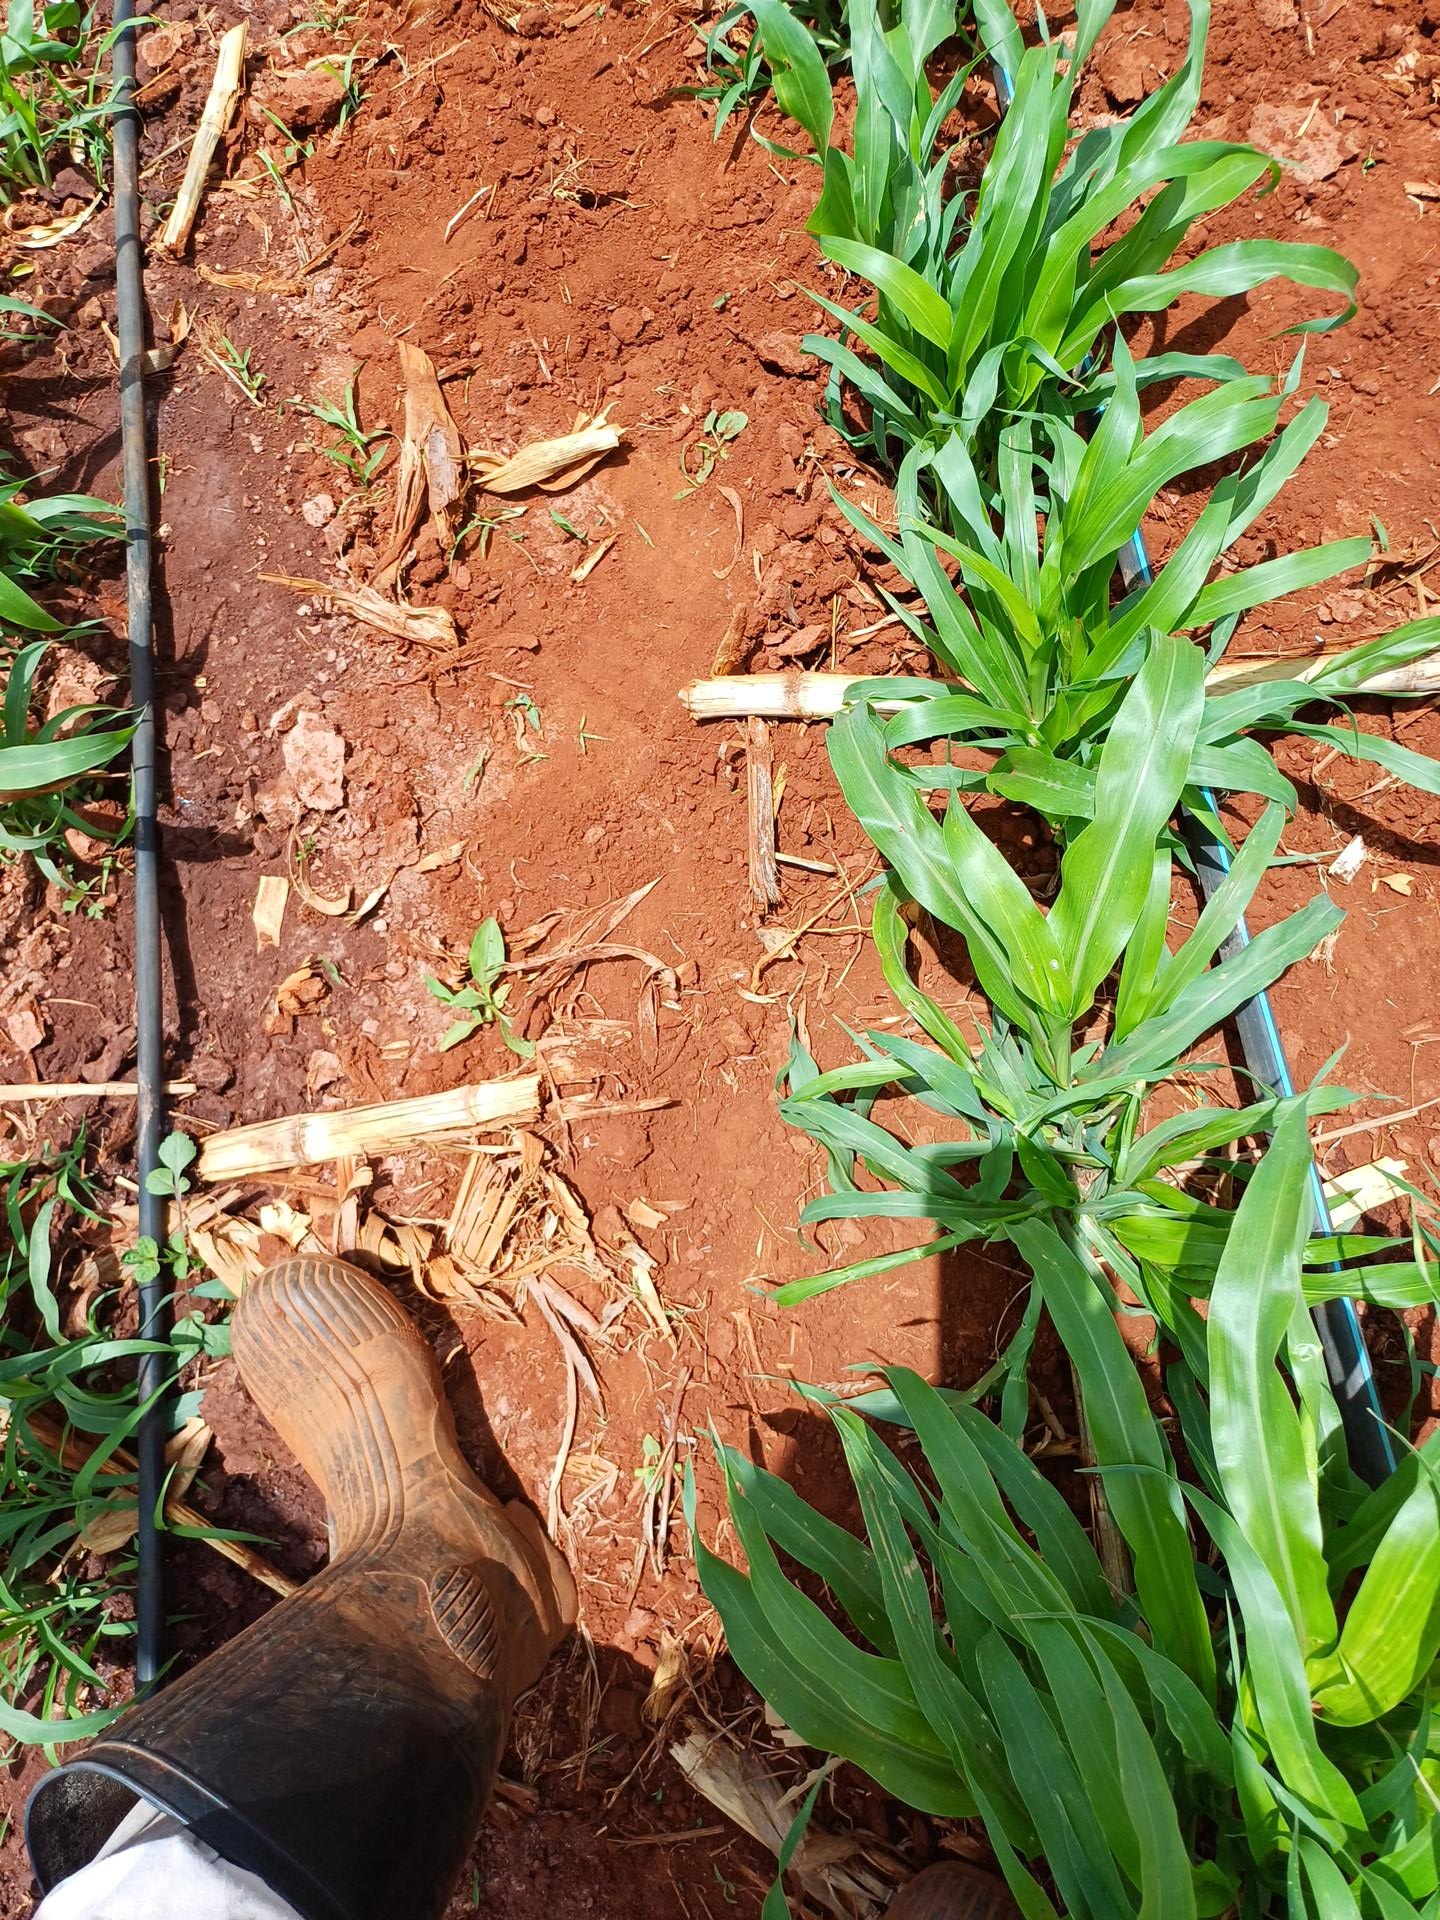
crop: sorghum
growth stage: vegetative
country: Kenya
